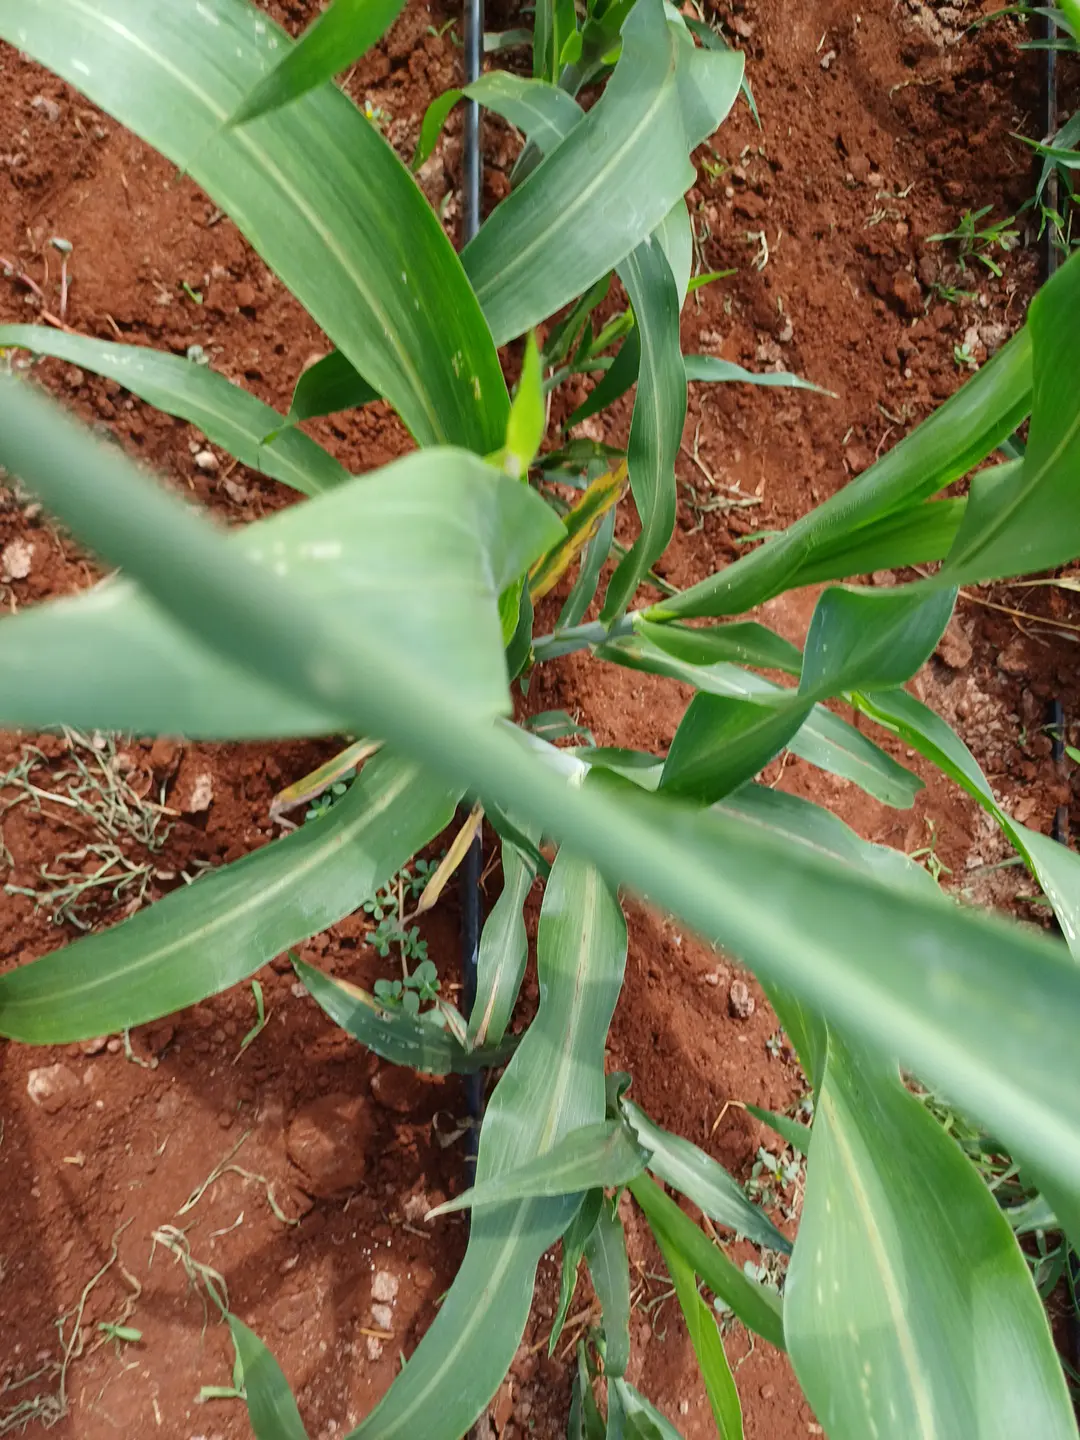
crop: sorghum
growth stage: vegetative
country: Kenya
